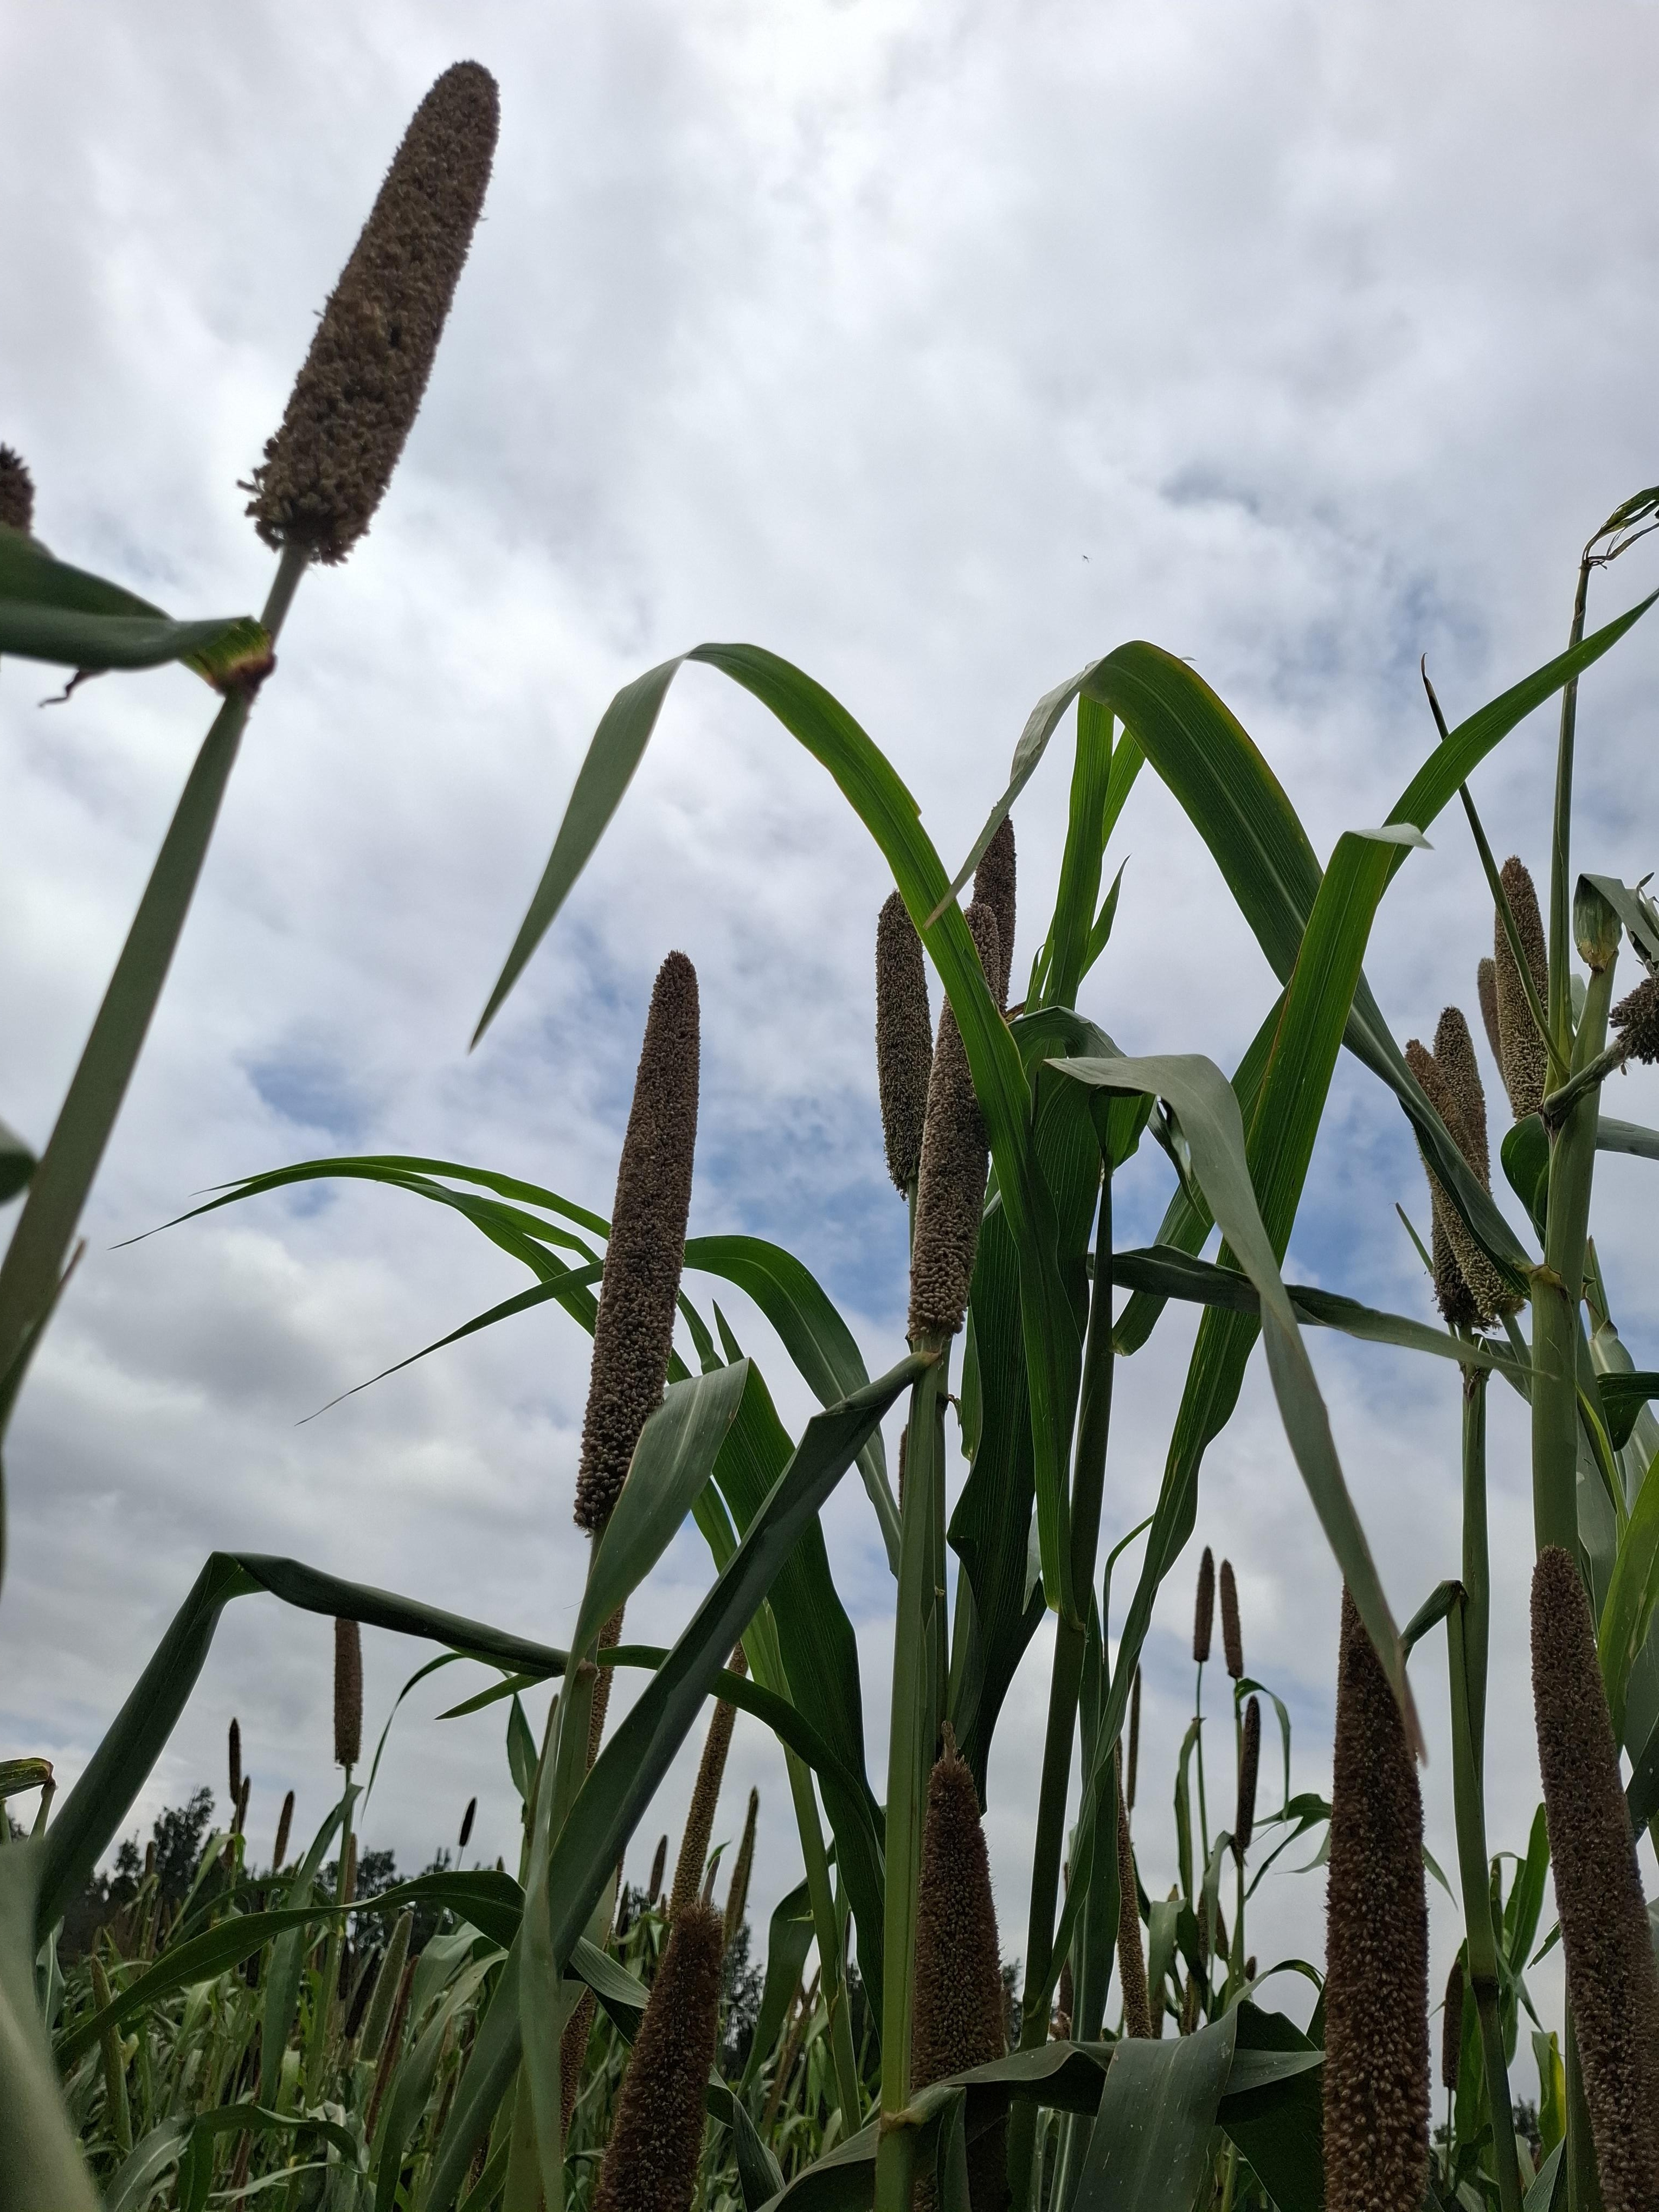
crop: pearl millet
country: Tanzania
